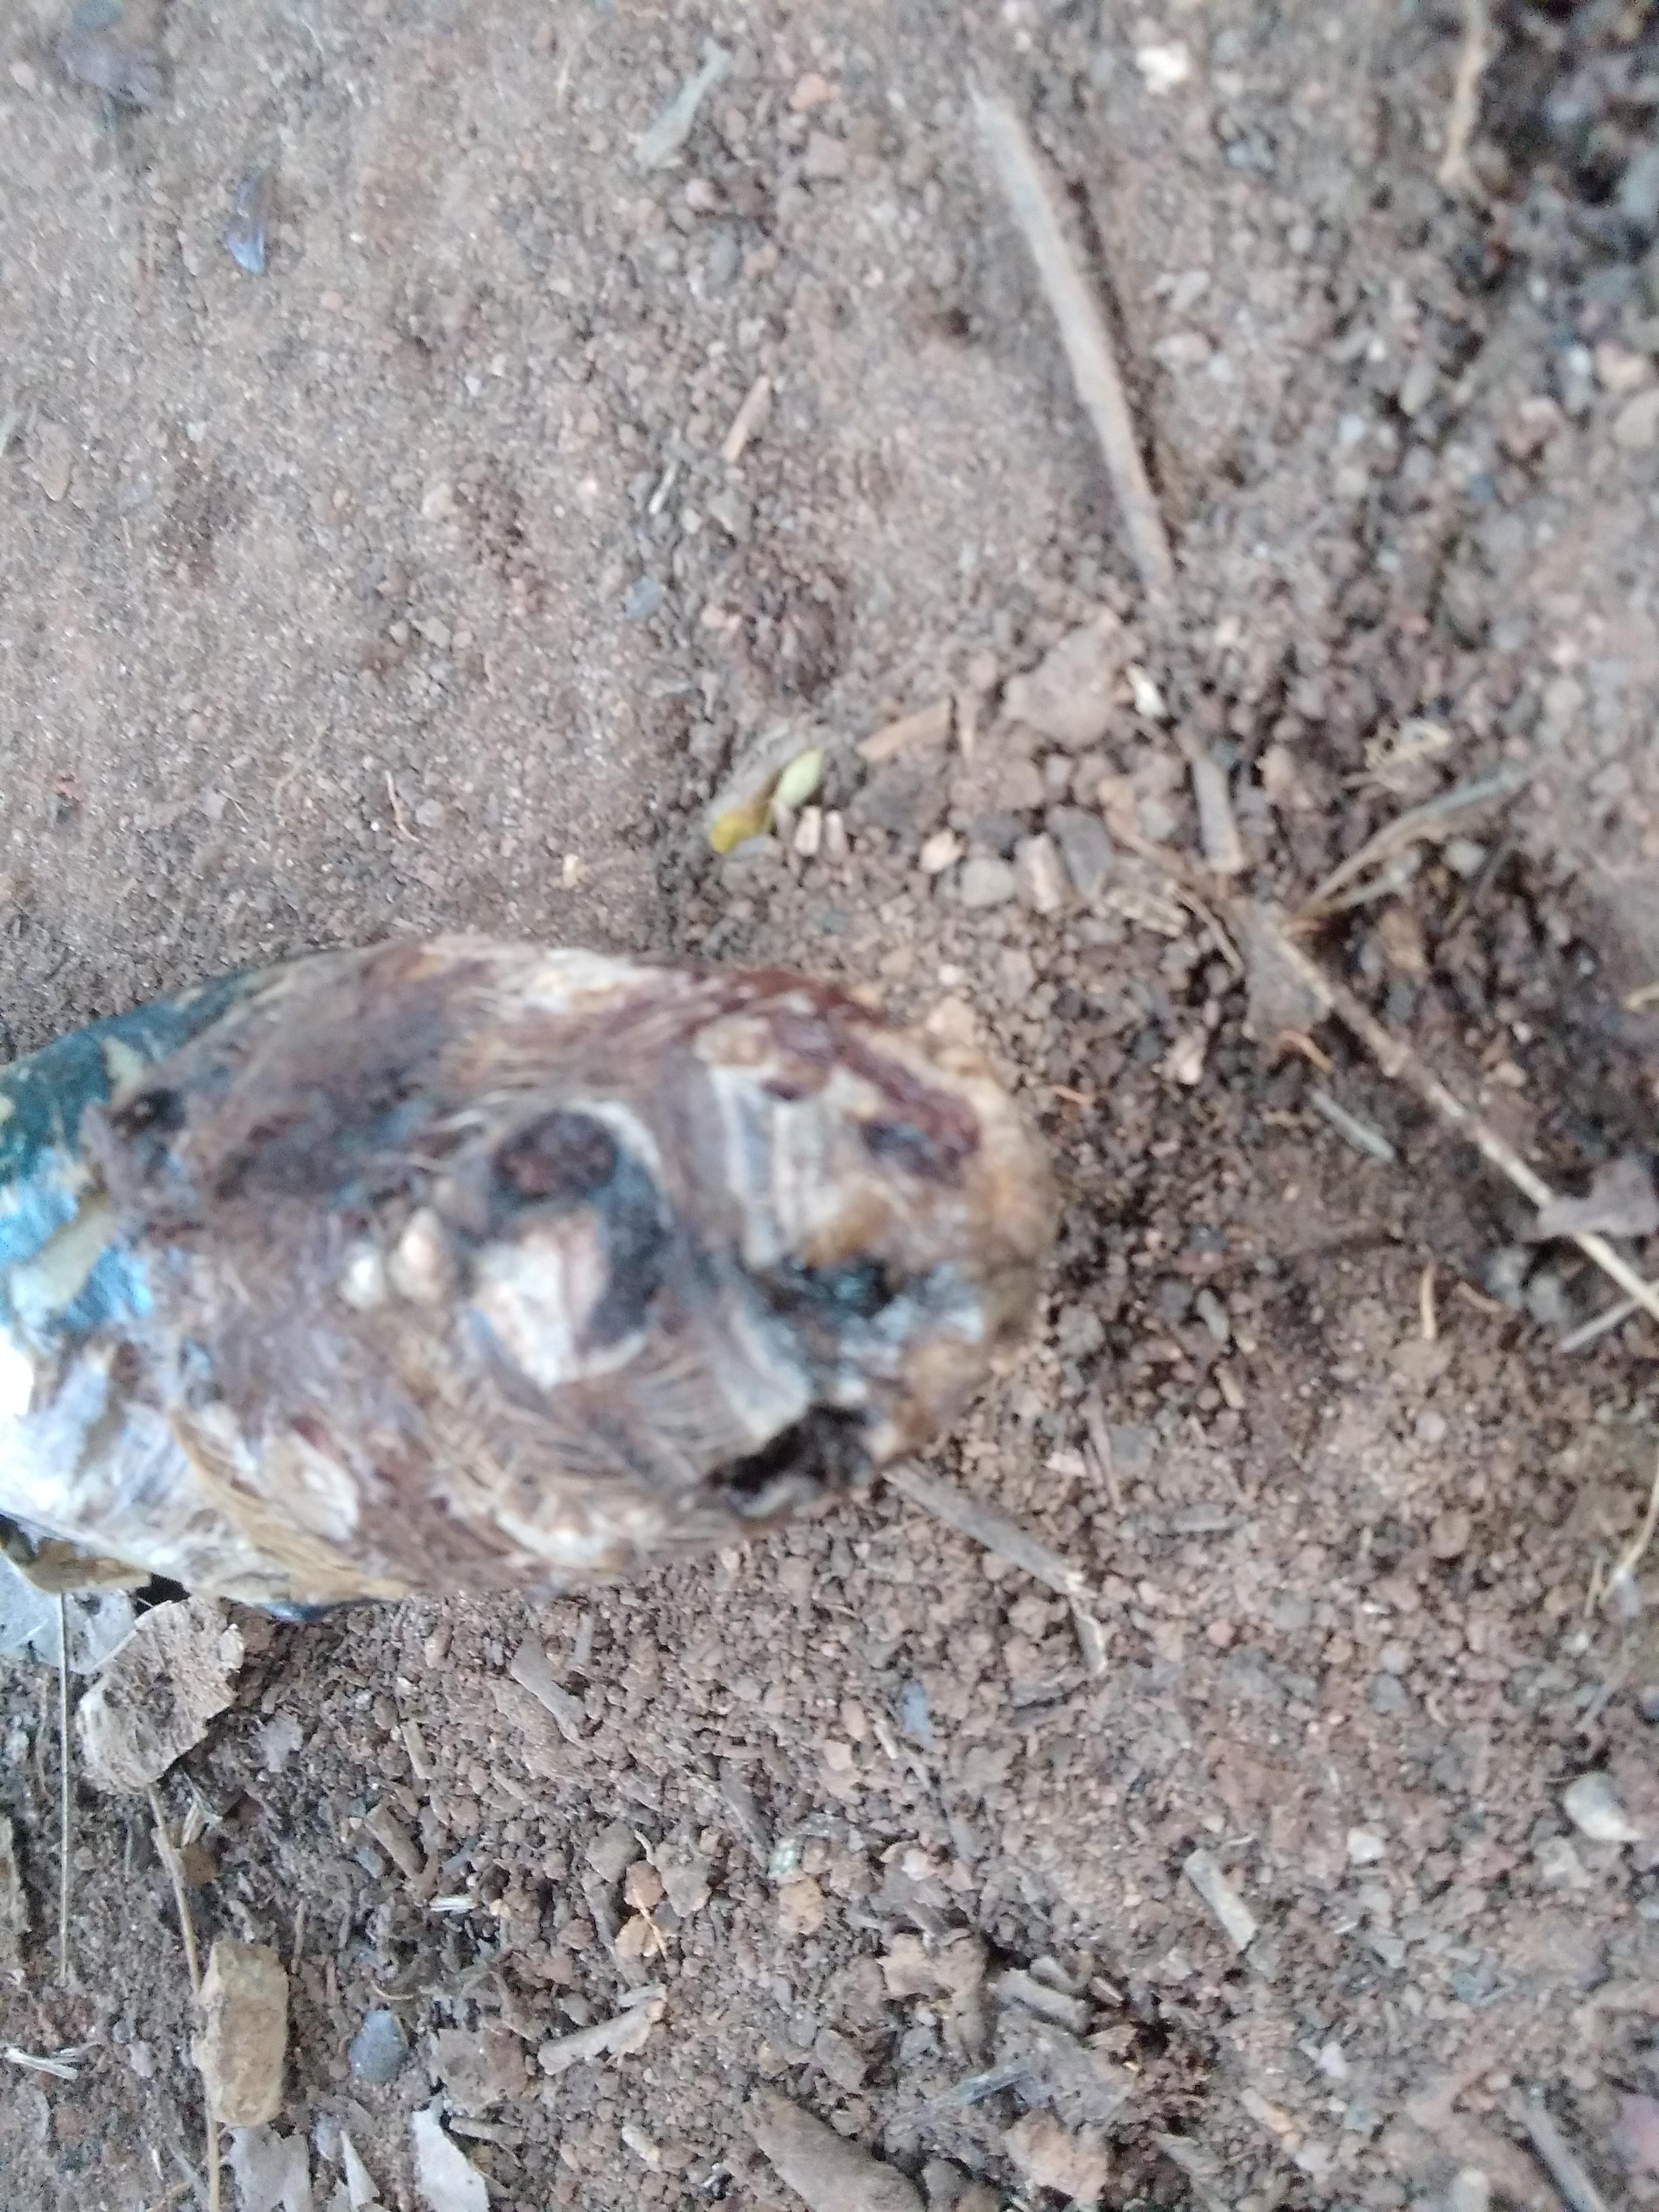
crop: banana
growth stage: vegetative
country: Tanzania
